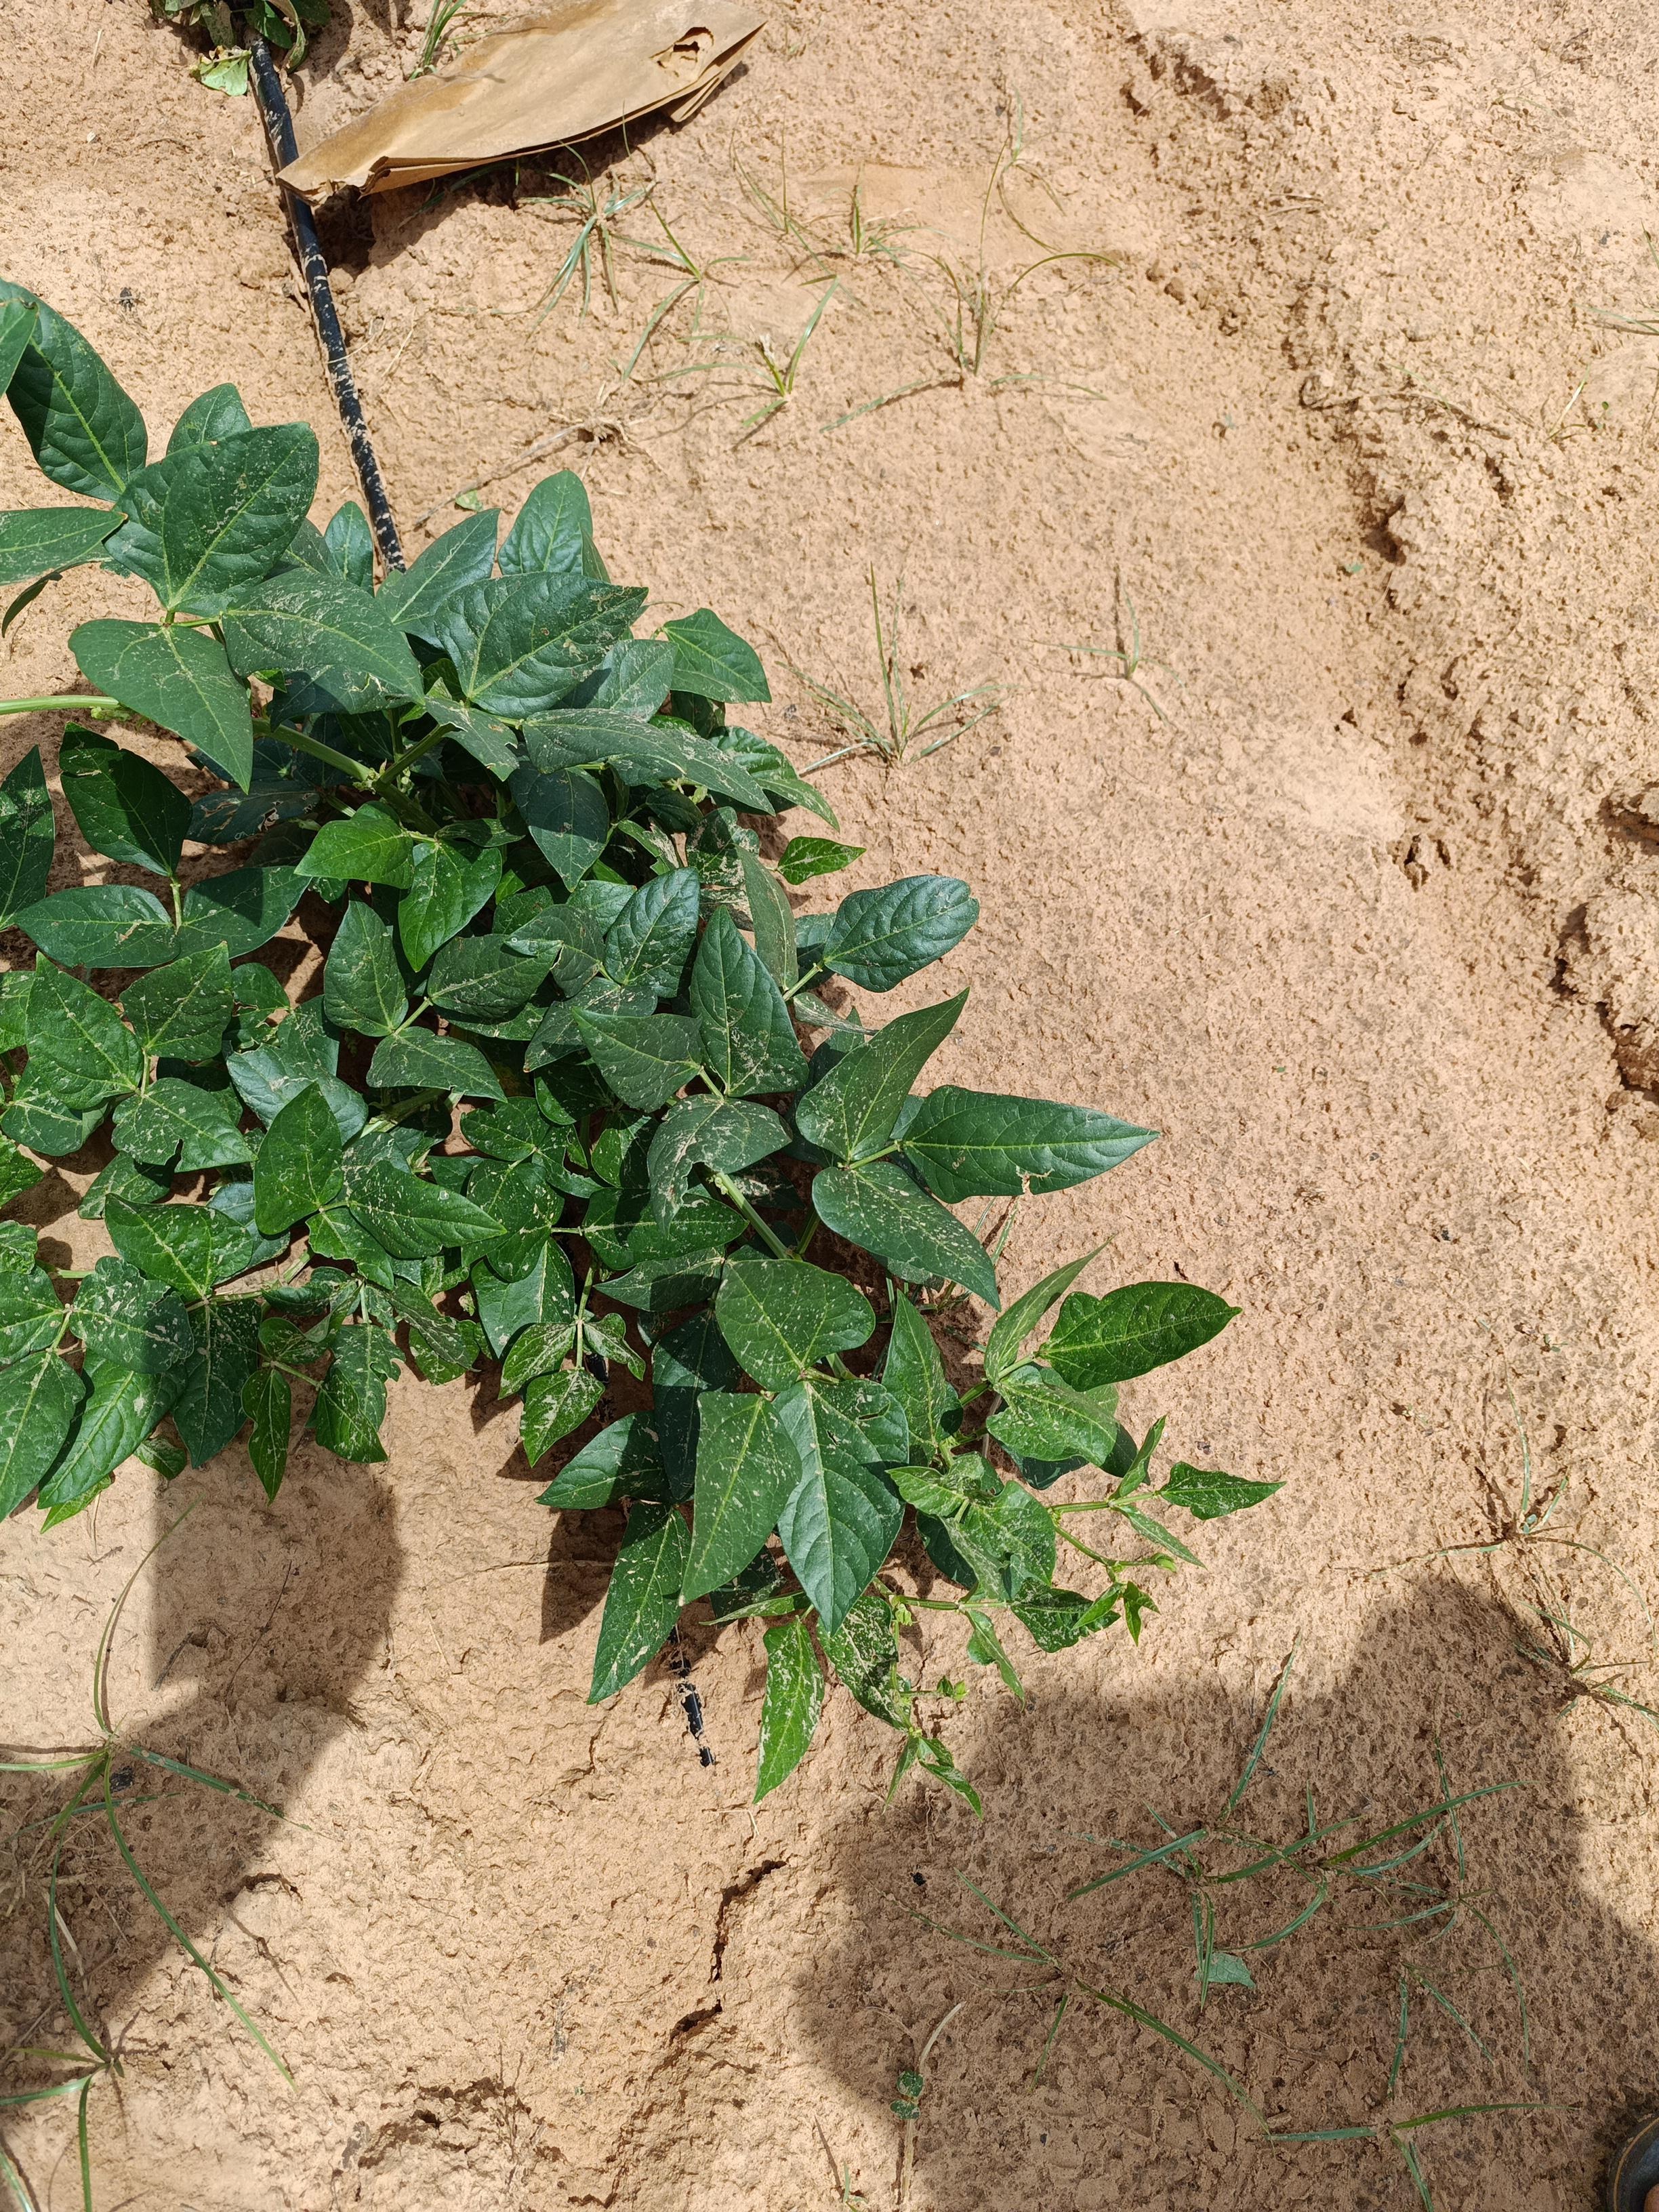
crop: cowpea
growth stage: development pod
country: Nigeria
